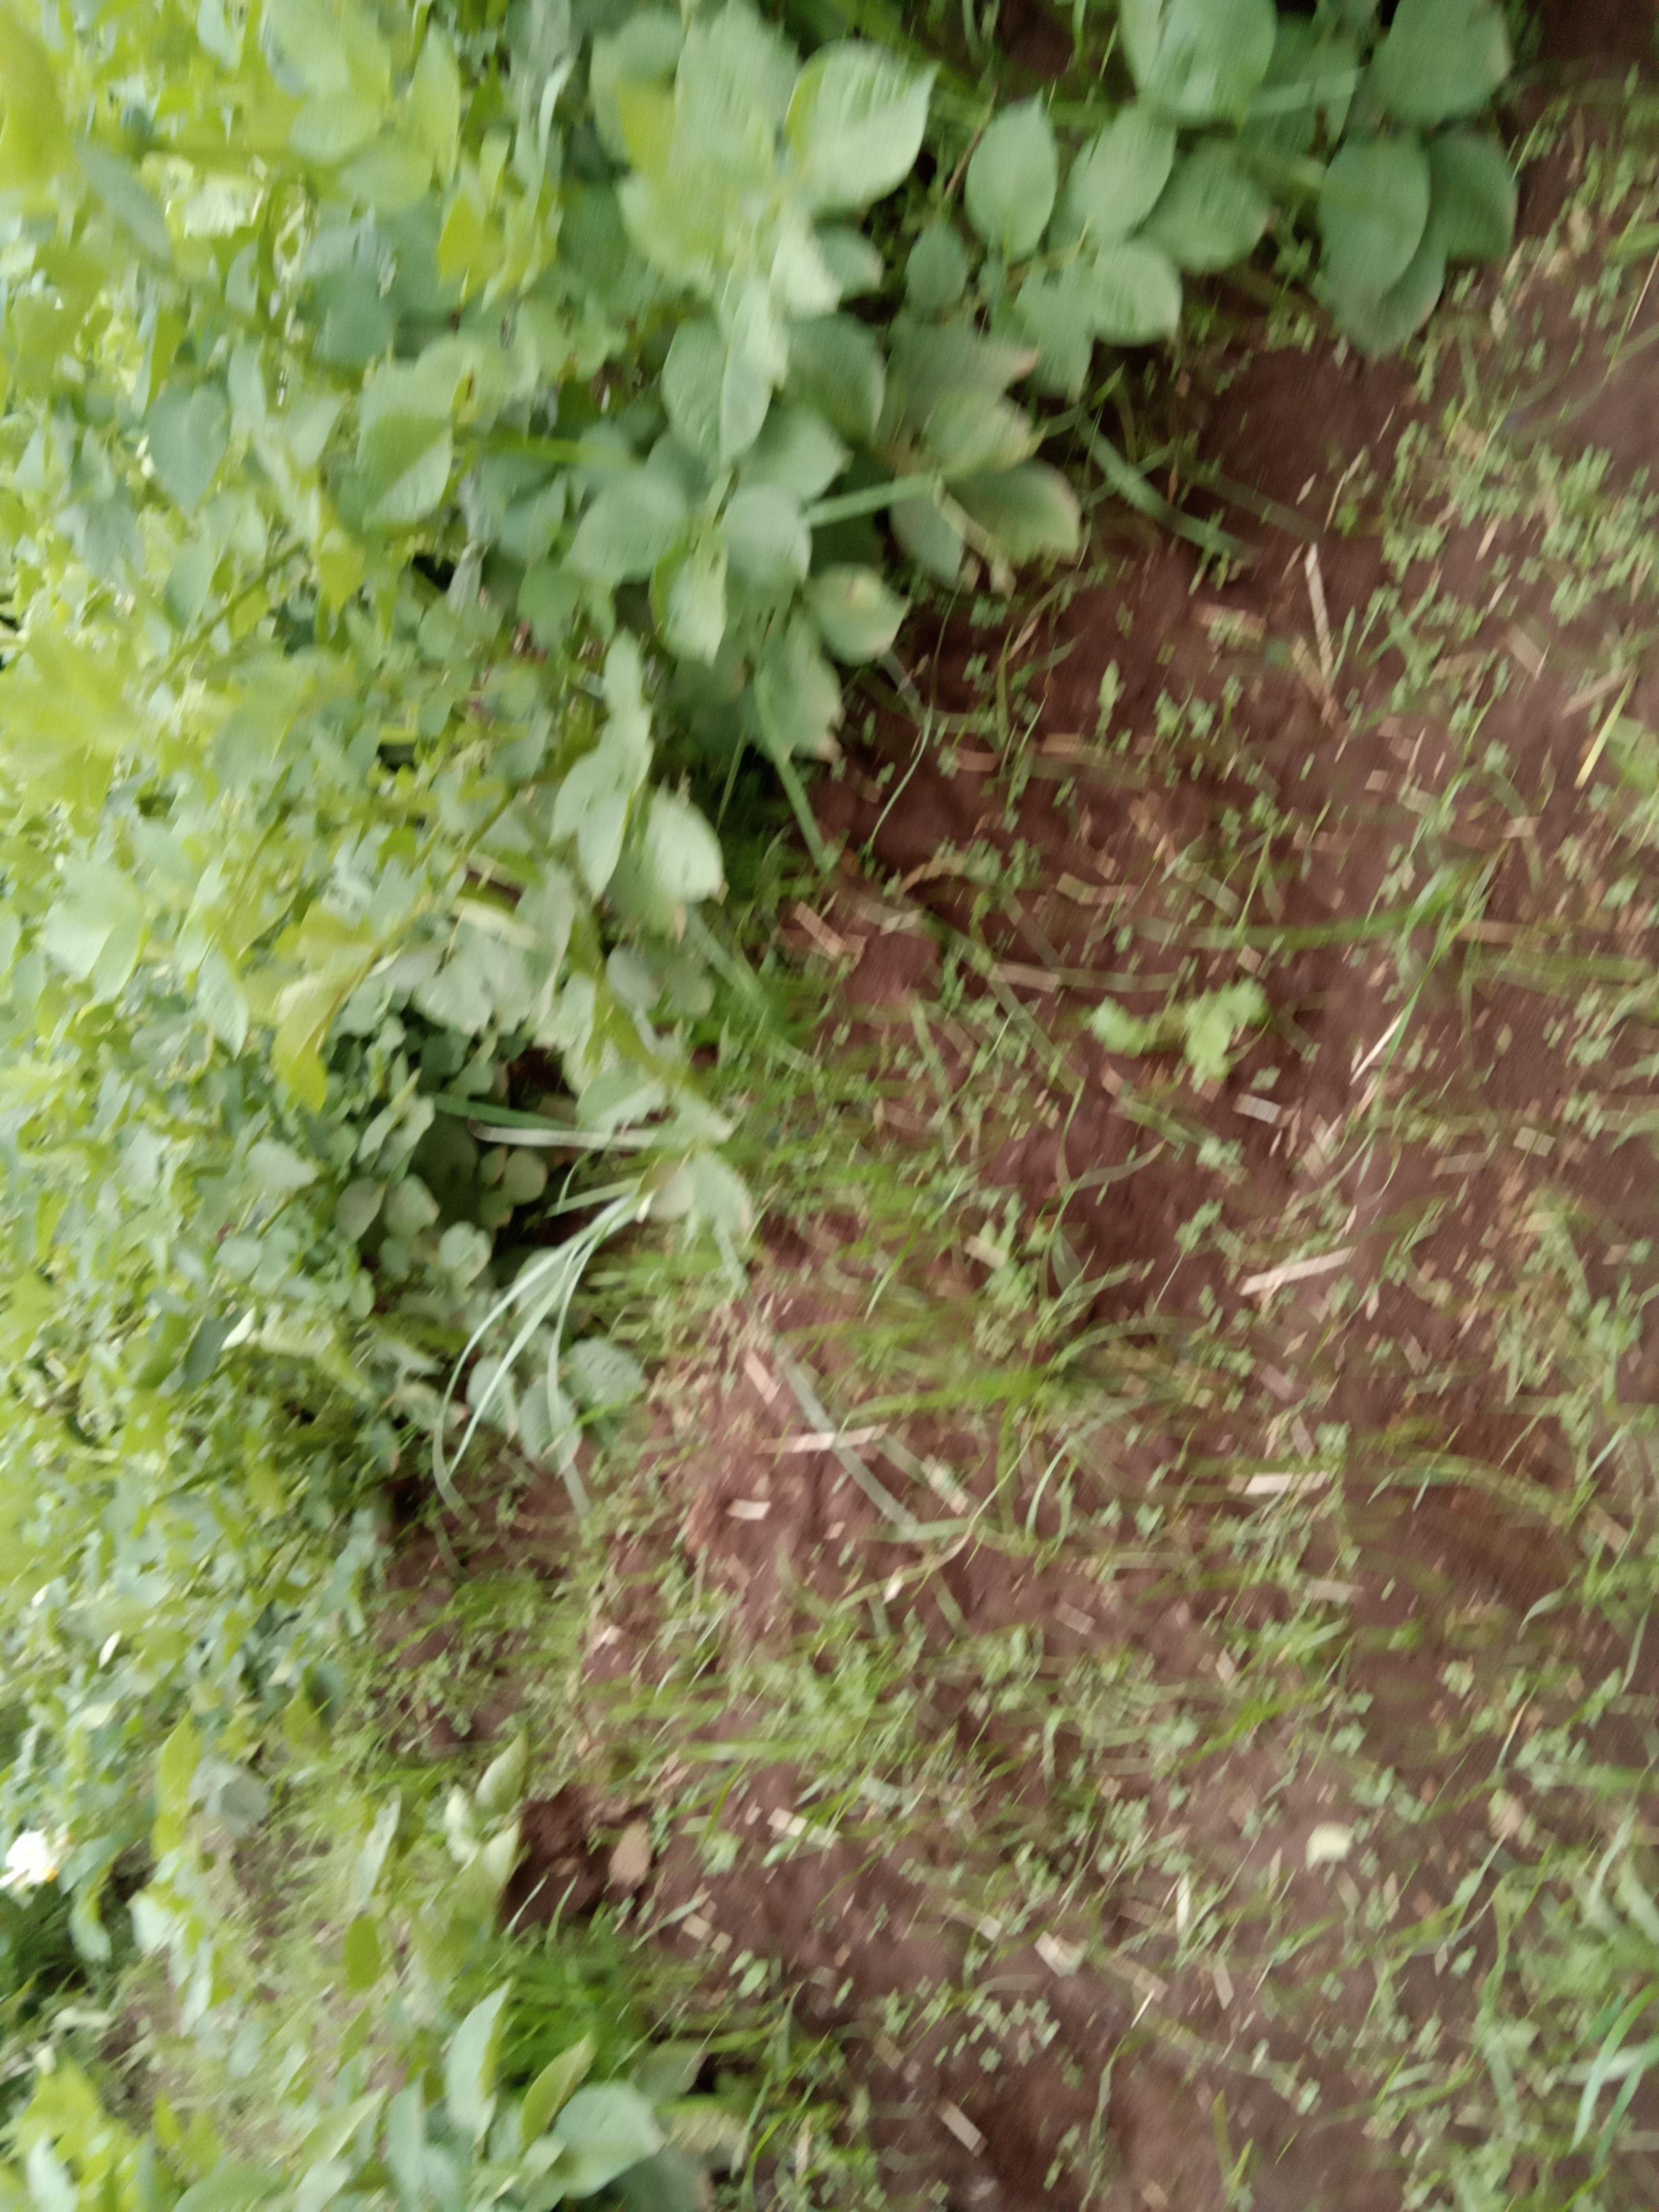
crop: potato
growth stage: flowering
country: Kenya
